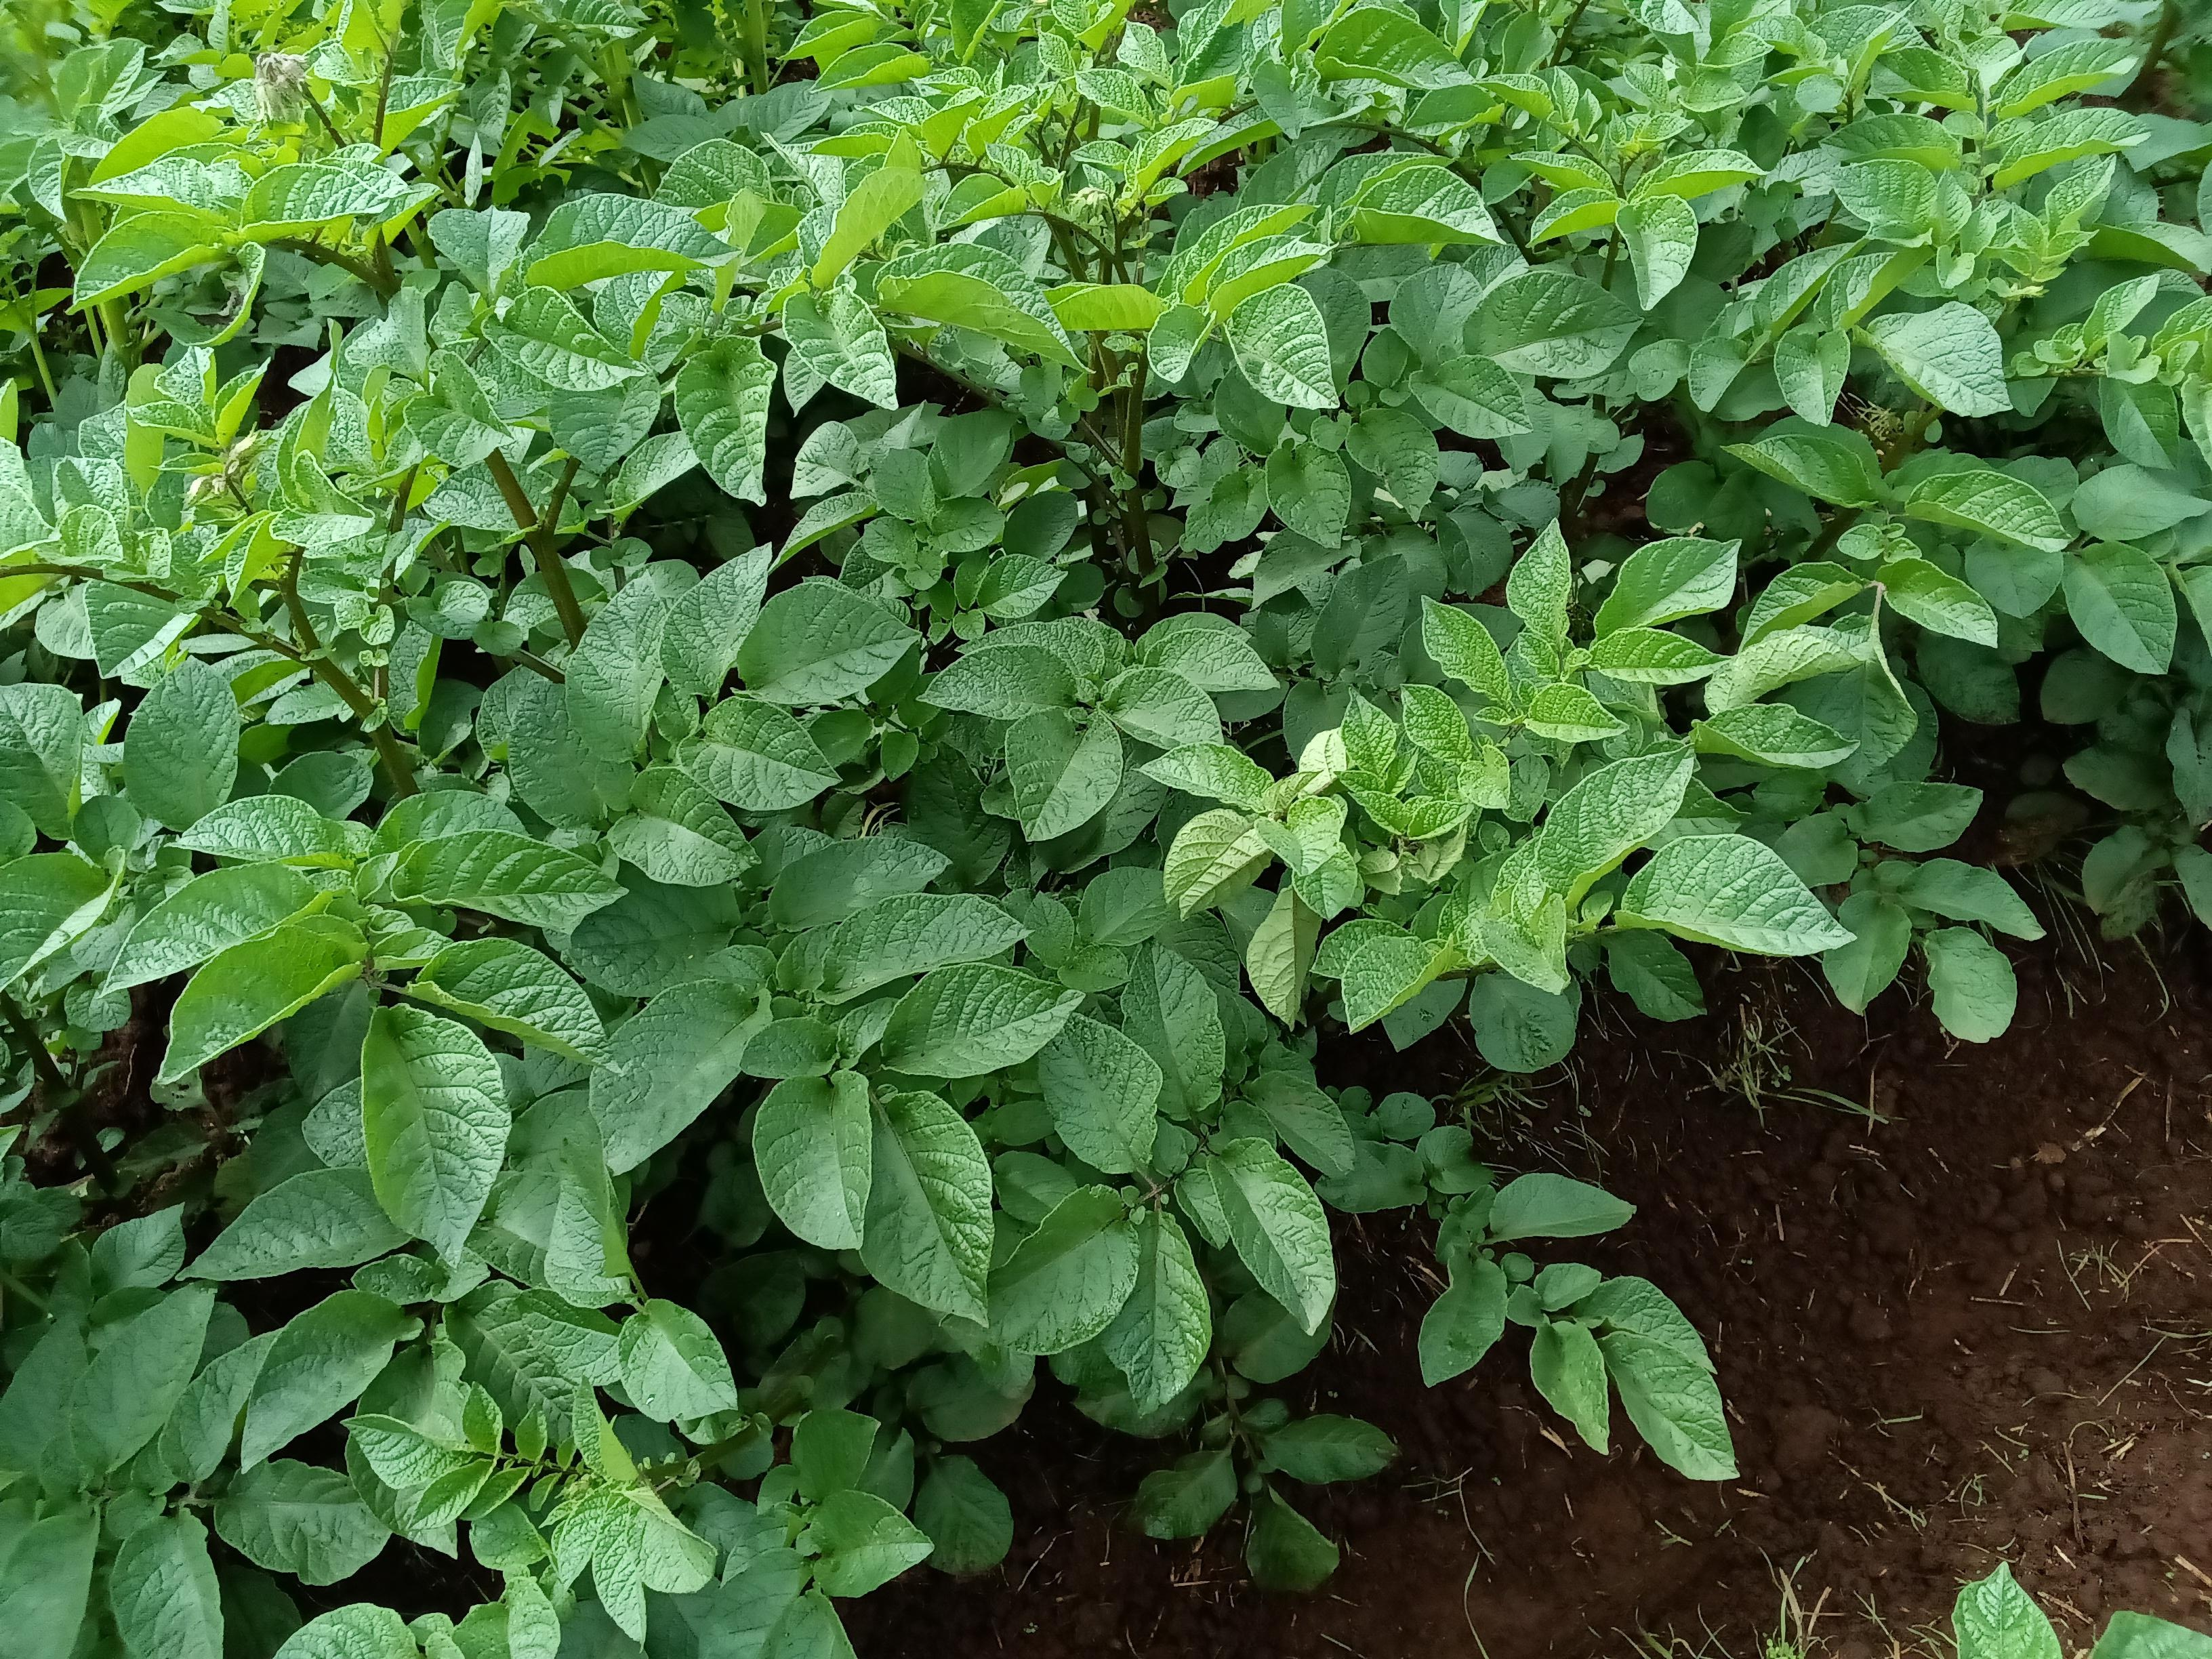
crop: potato
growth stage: vegetative
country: Kenya
